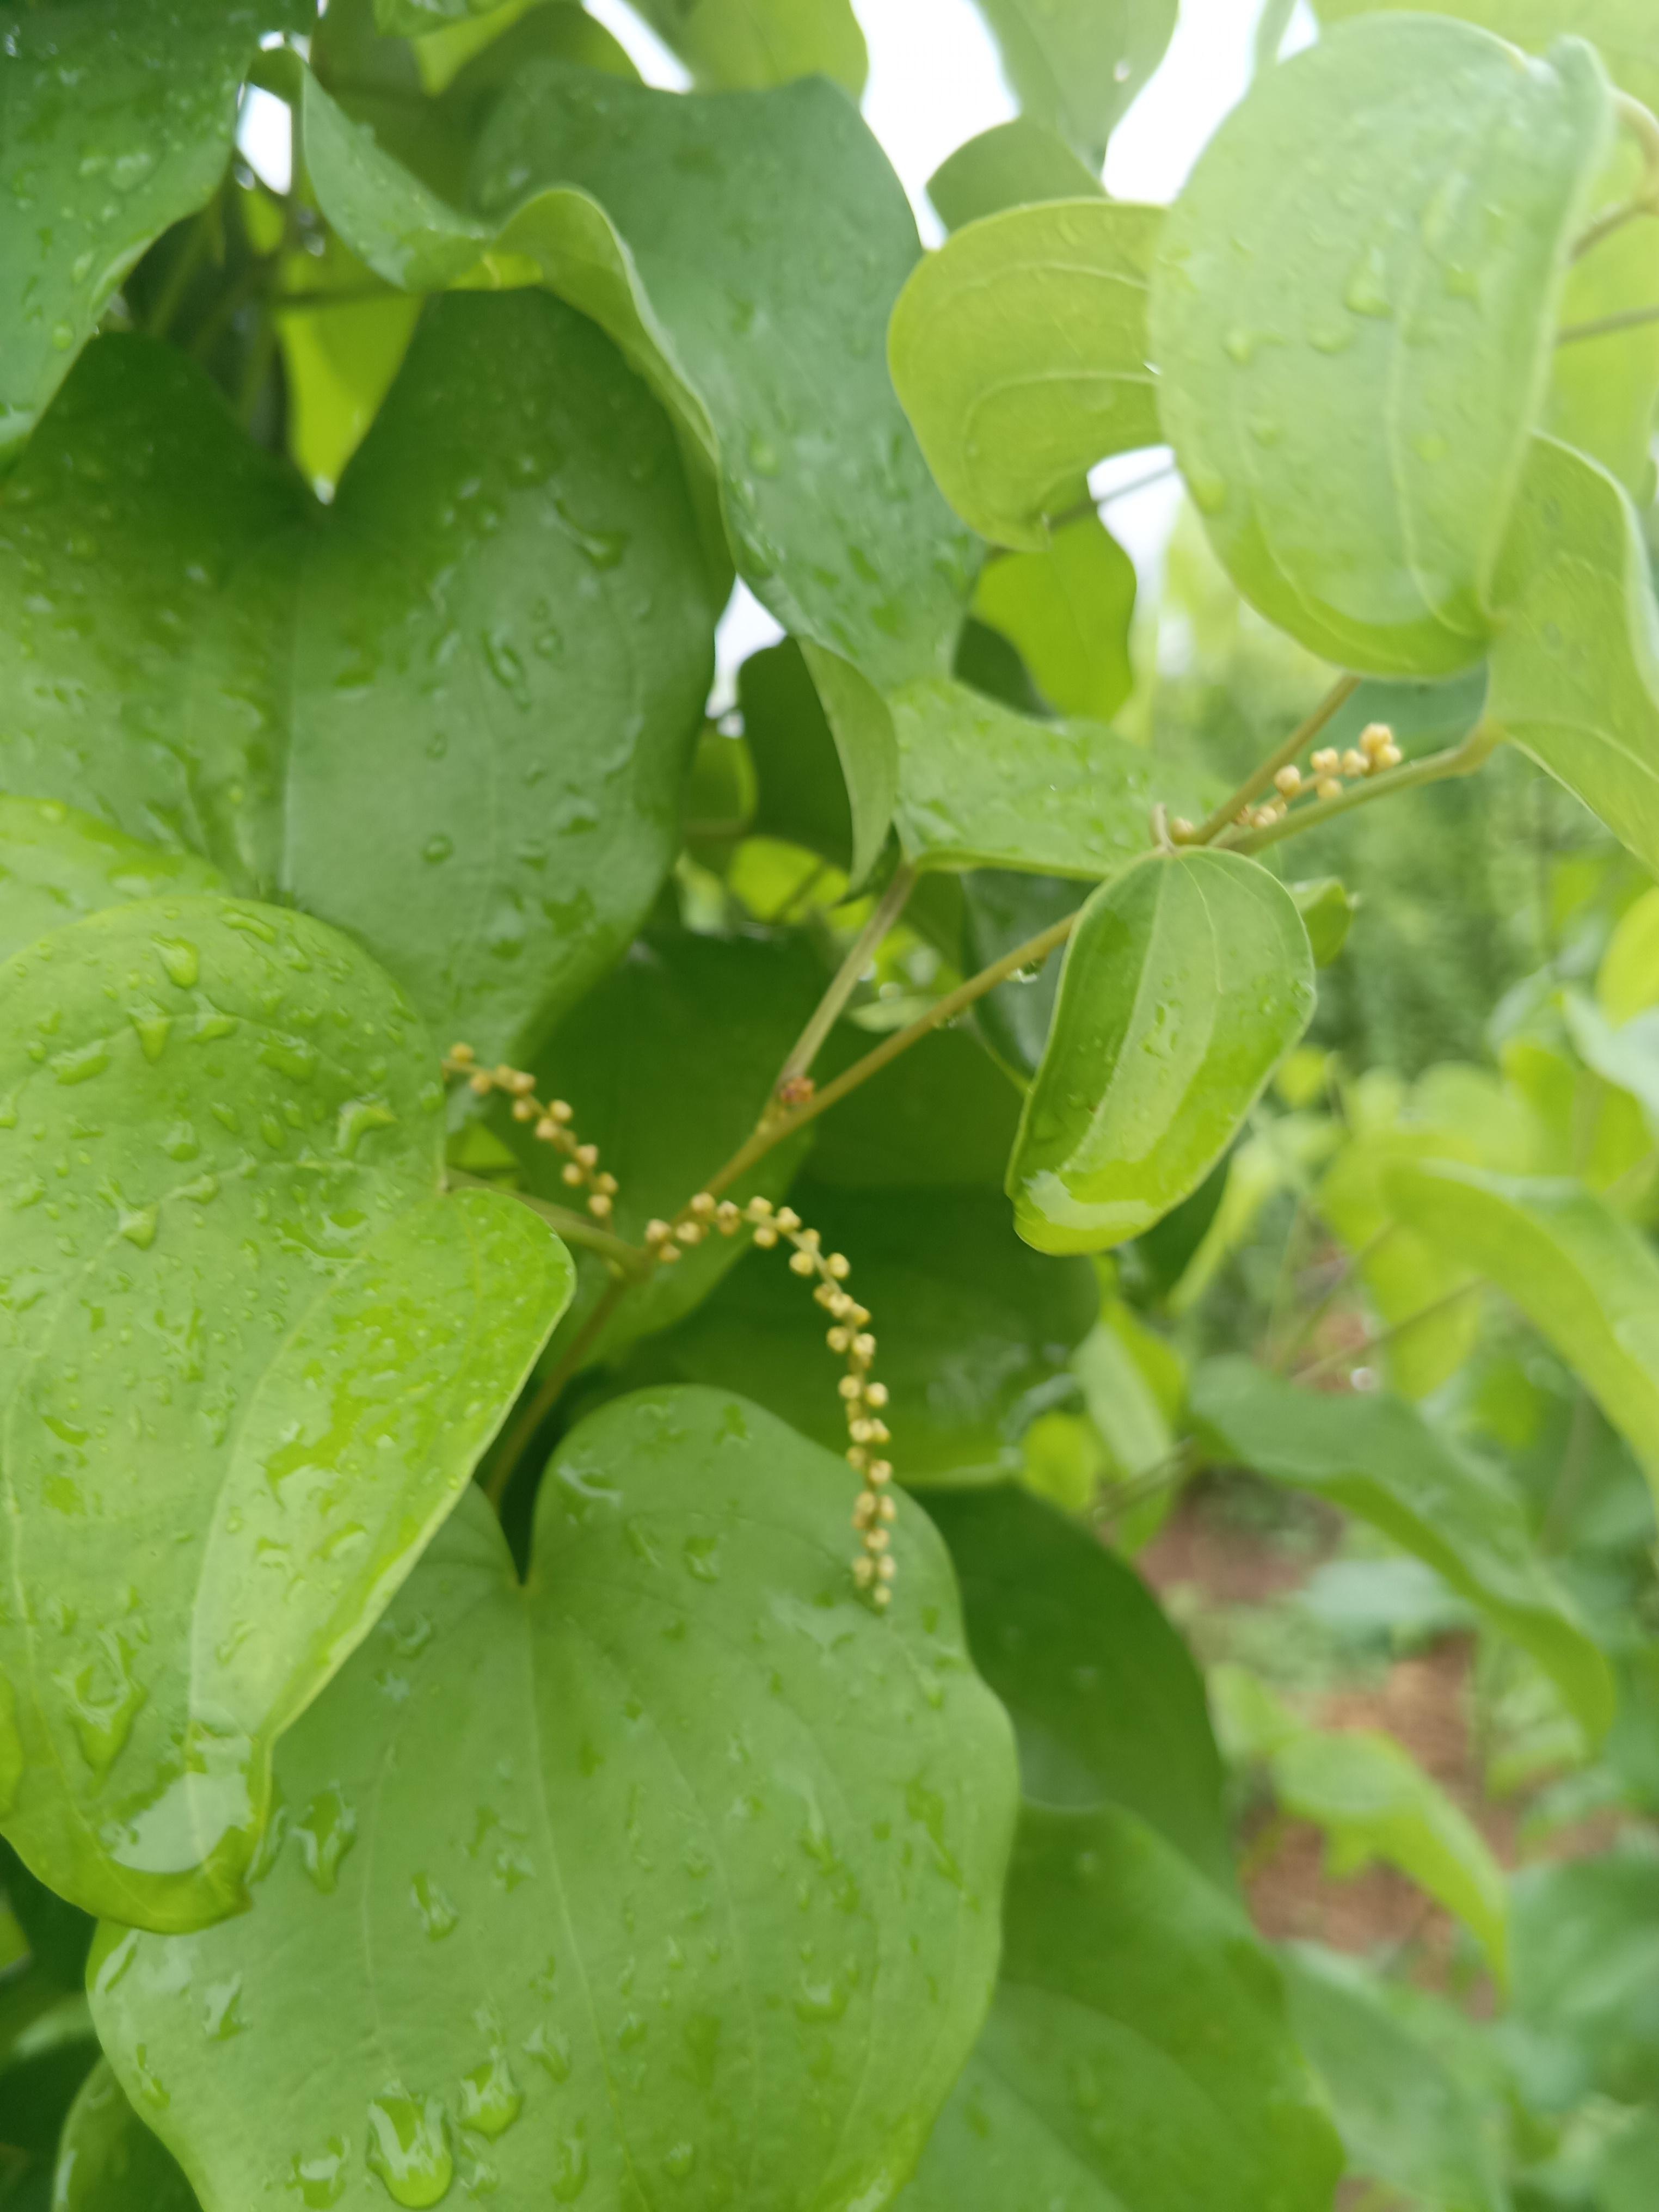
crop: yam
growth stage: flowering
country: Nigeria
